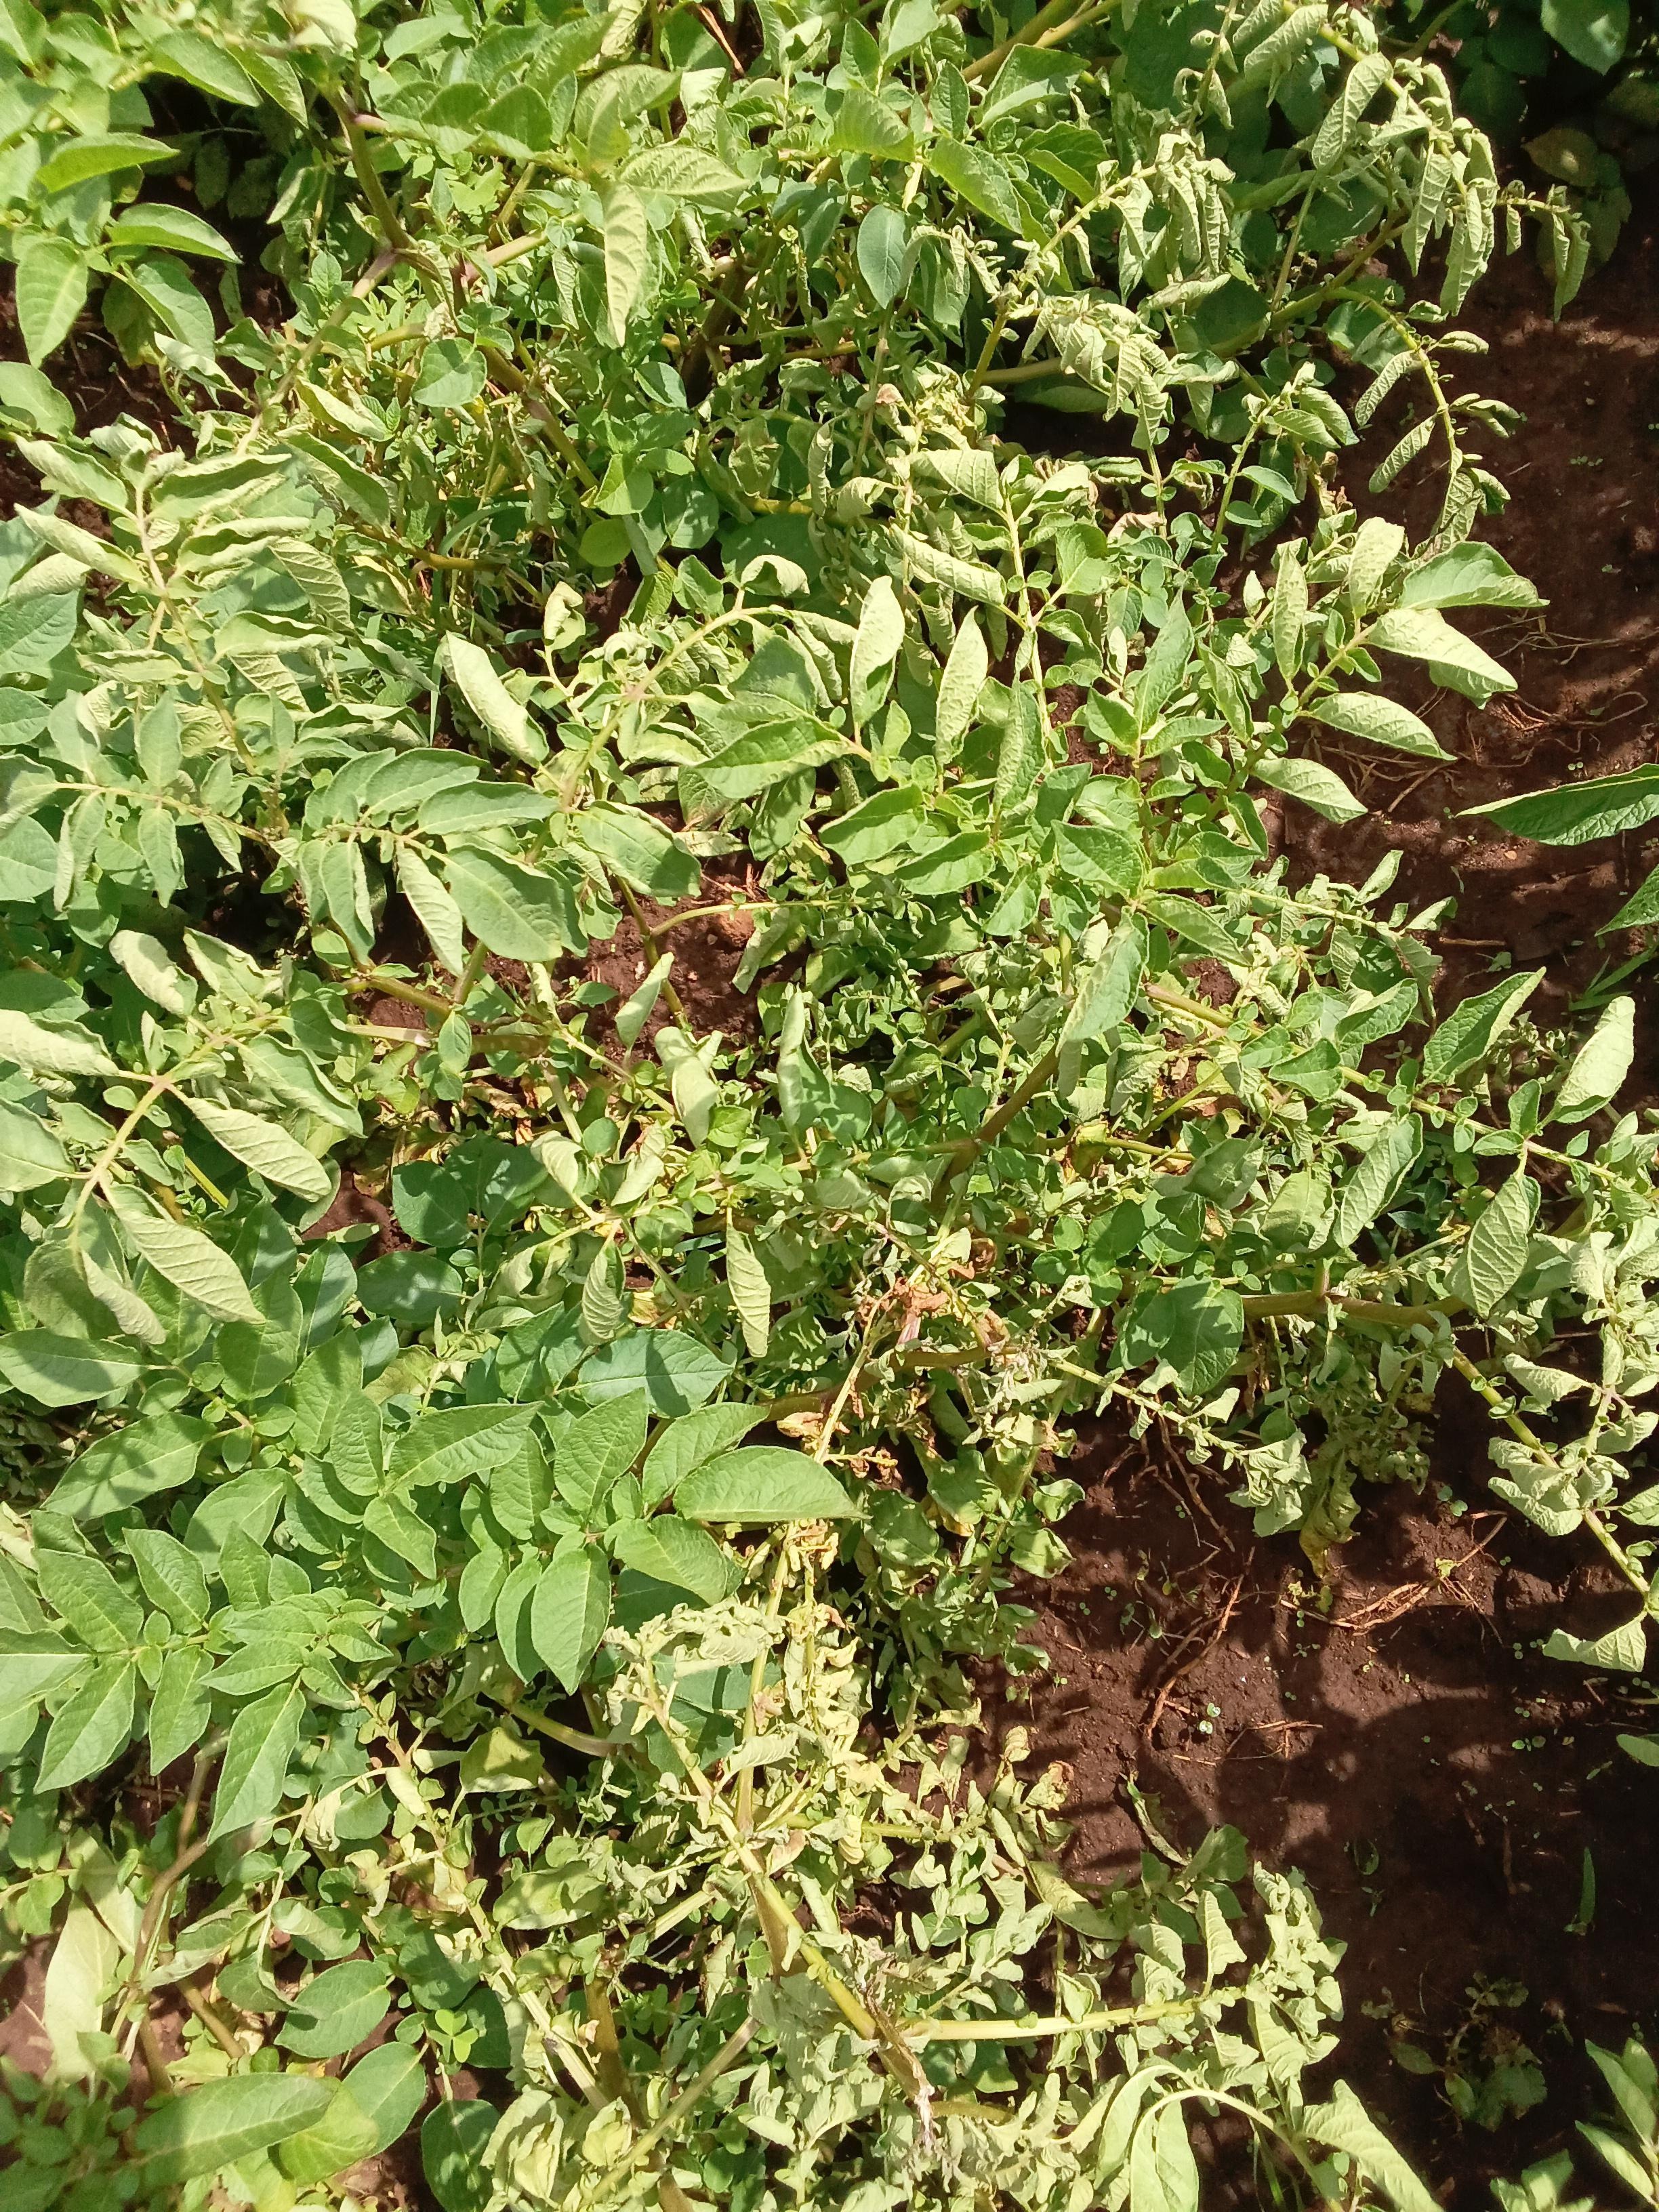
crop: potato
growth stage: flowering
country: Kenya
